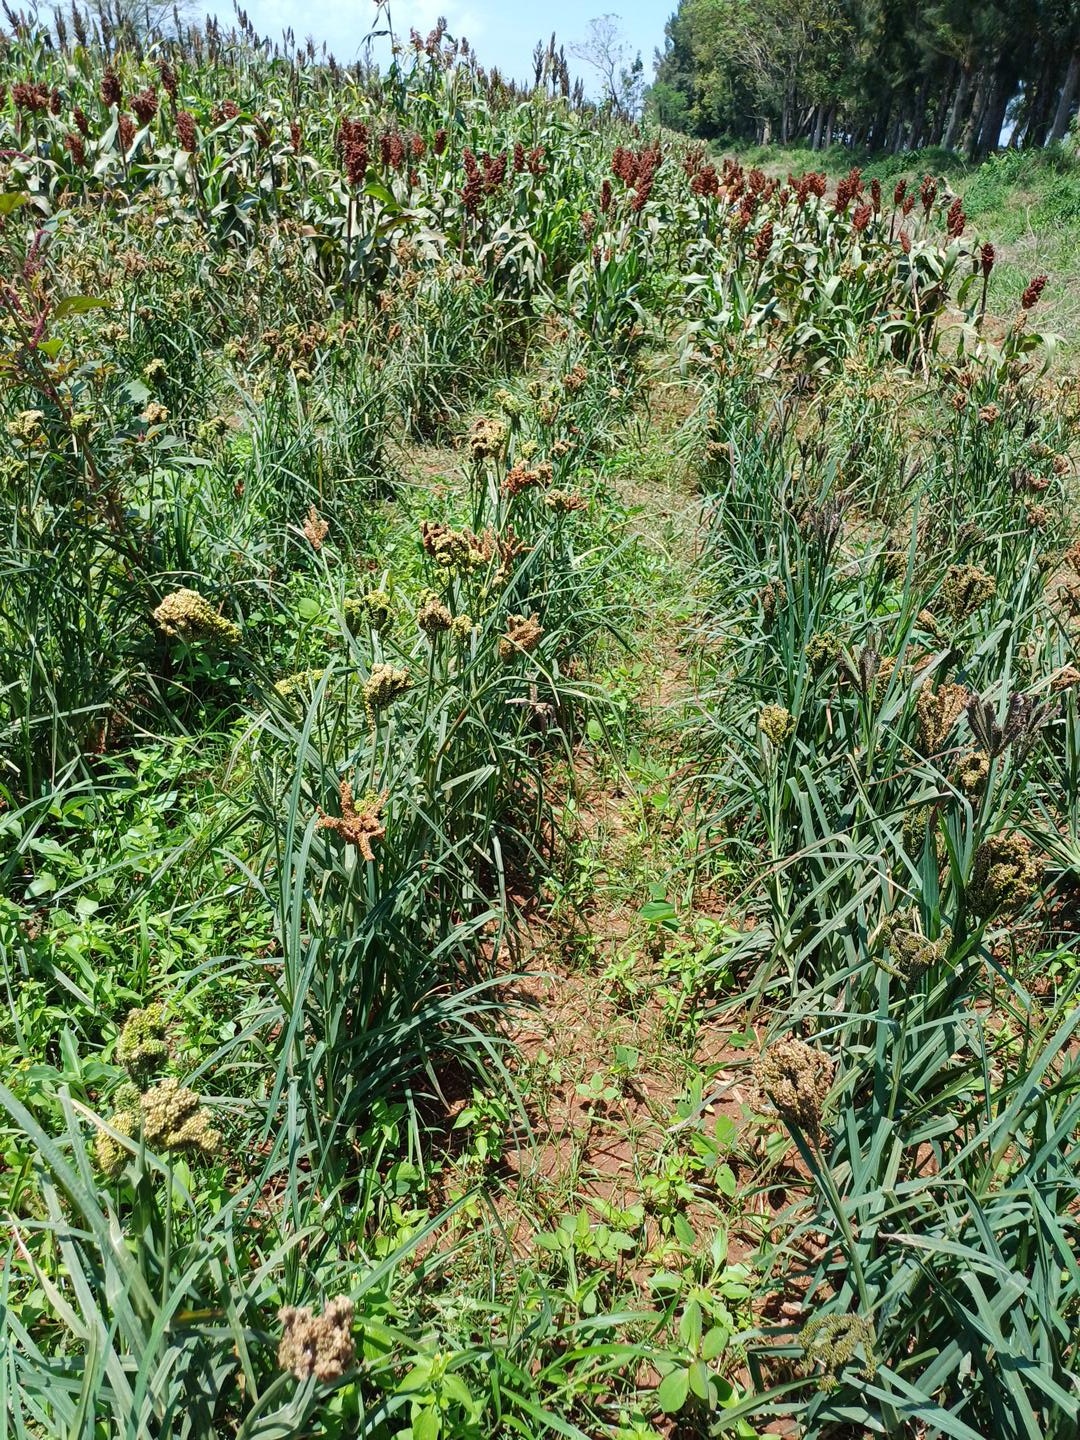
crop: finger millet
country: Kenya
